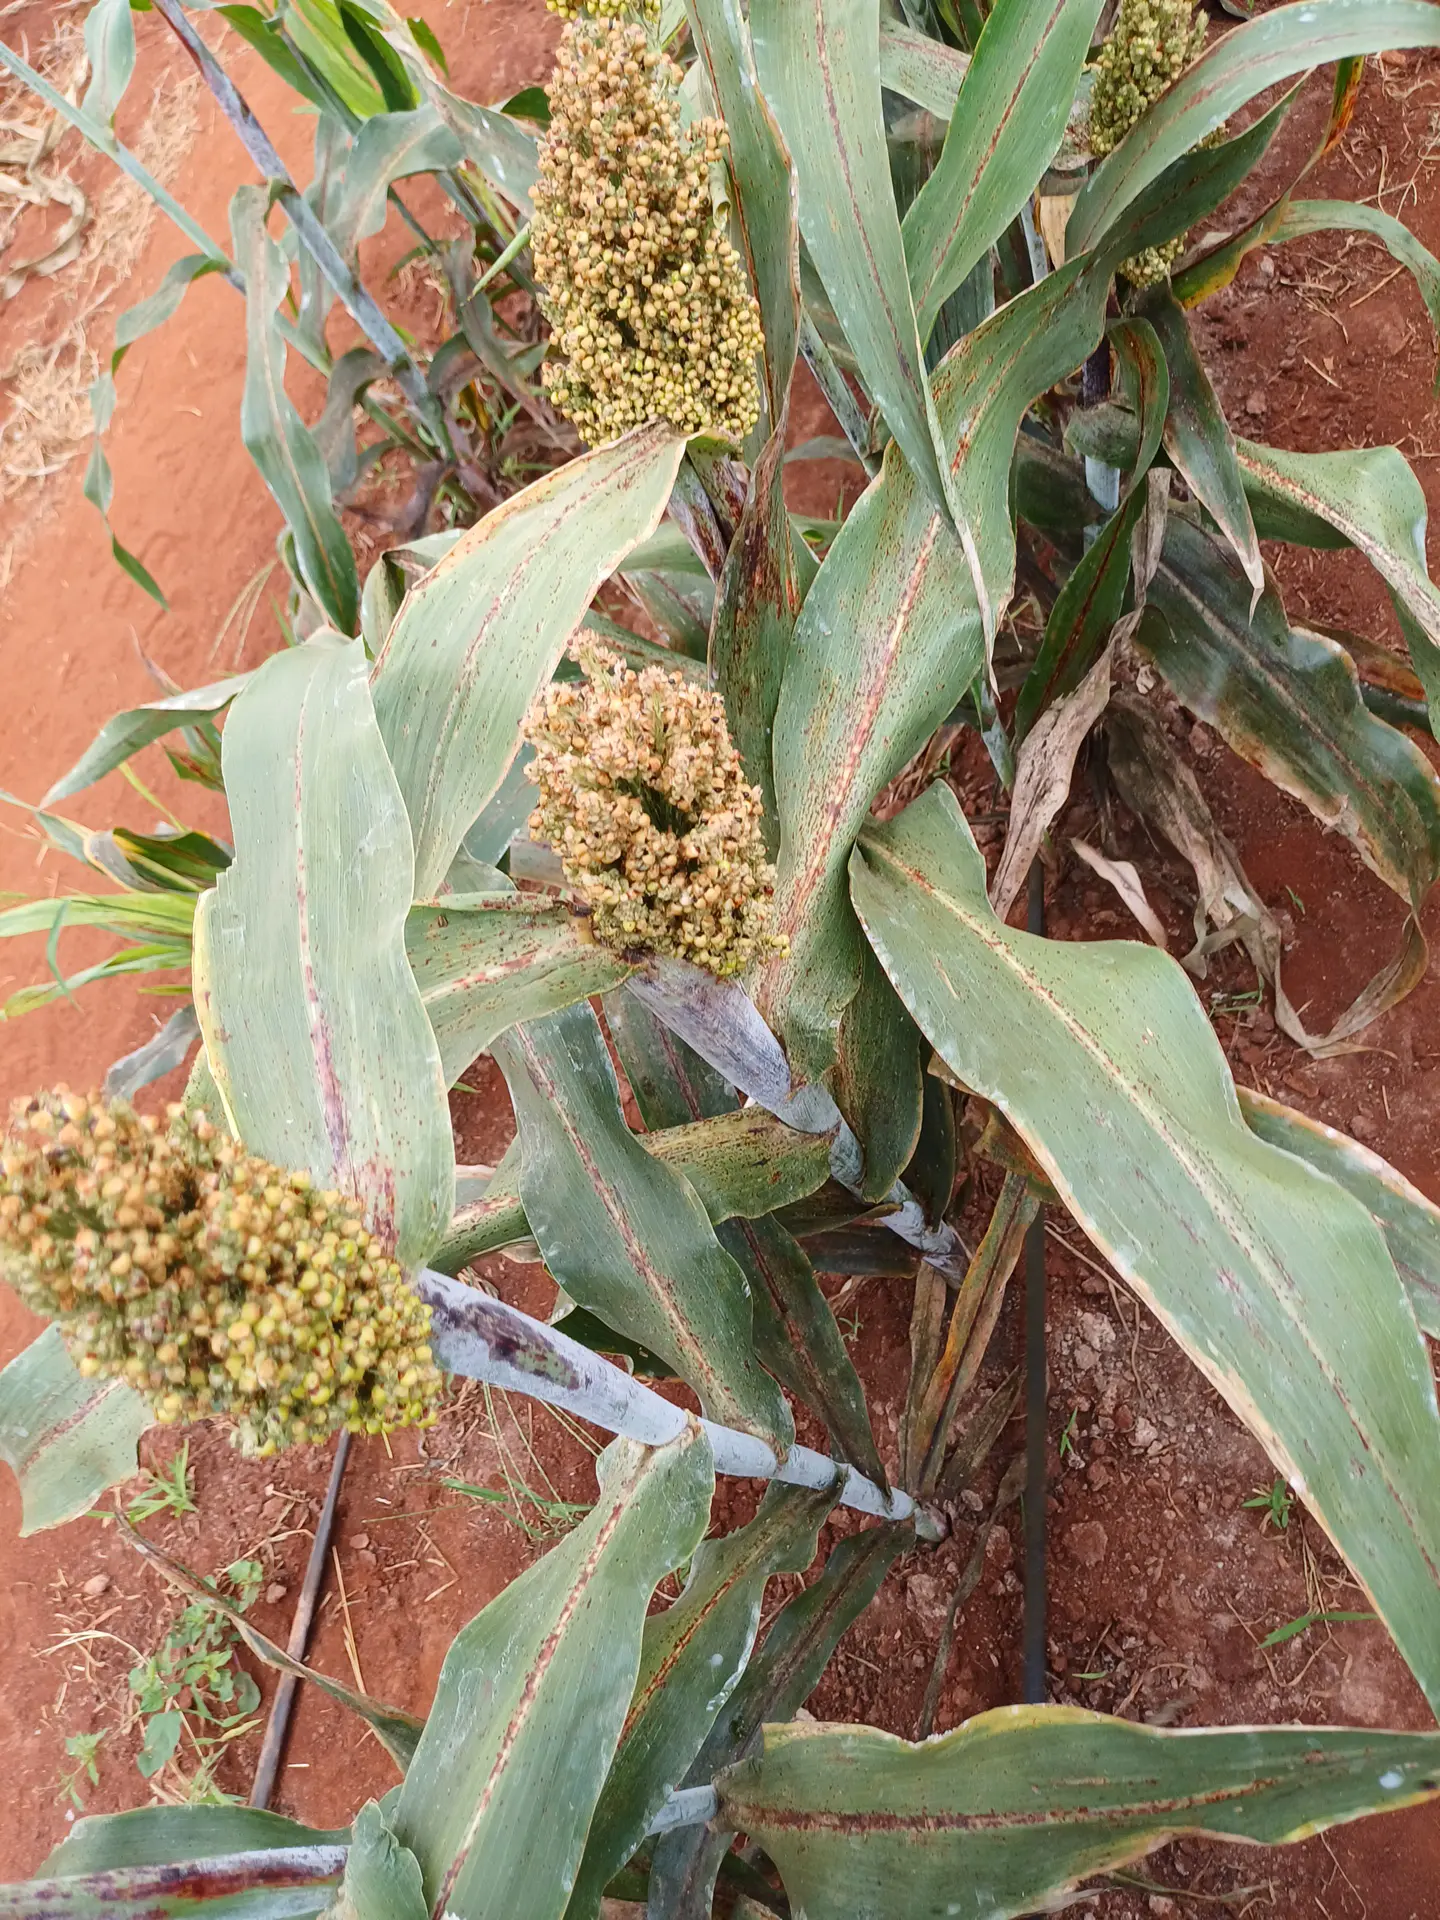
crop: sorghum
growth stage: filling grain
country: Kenya
